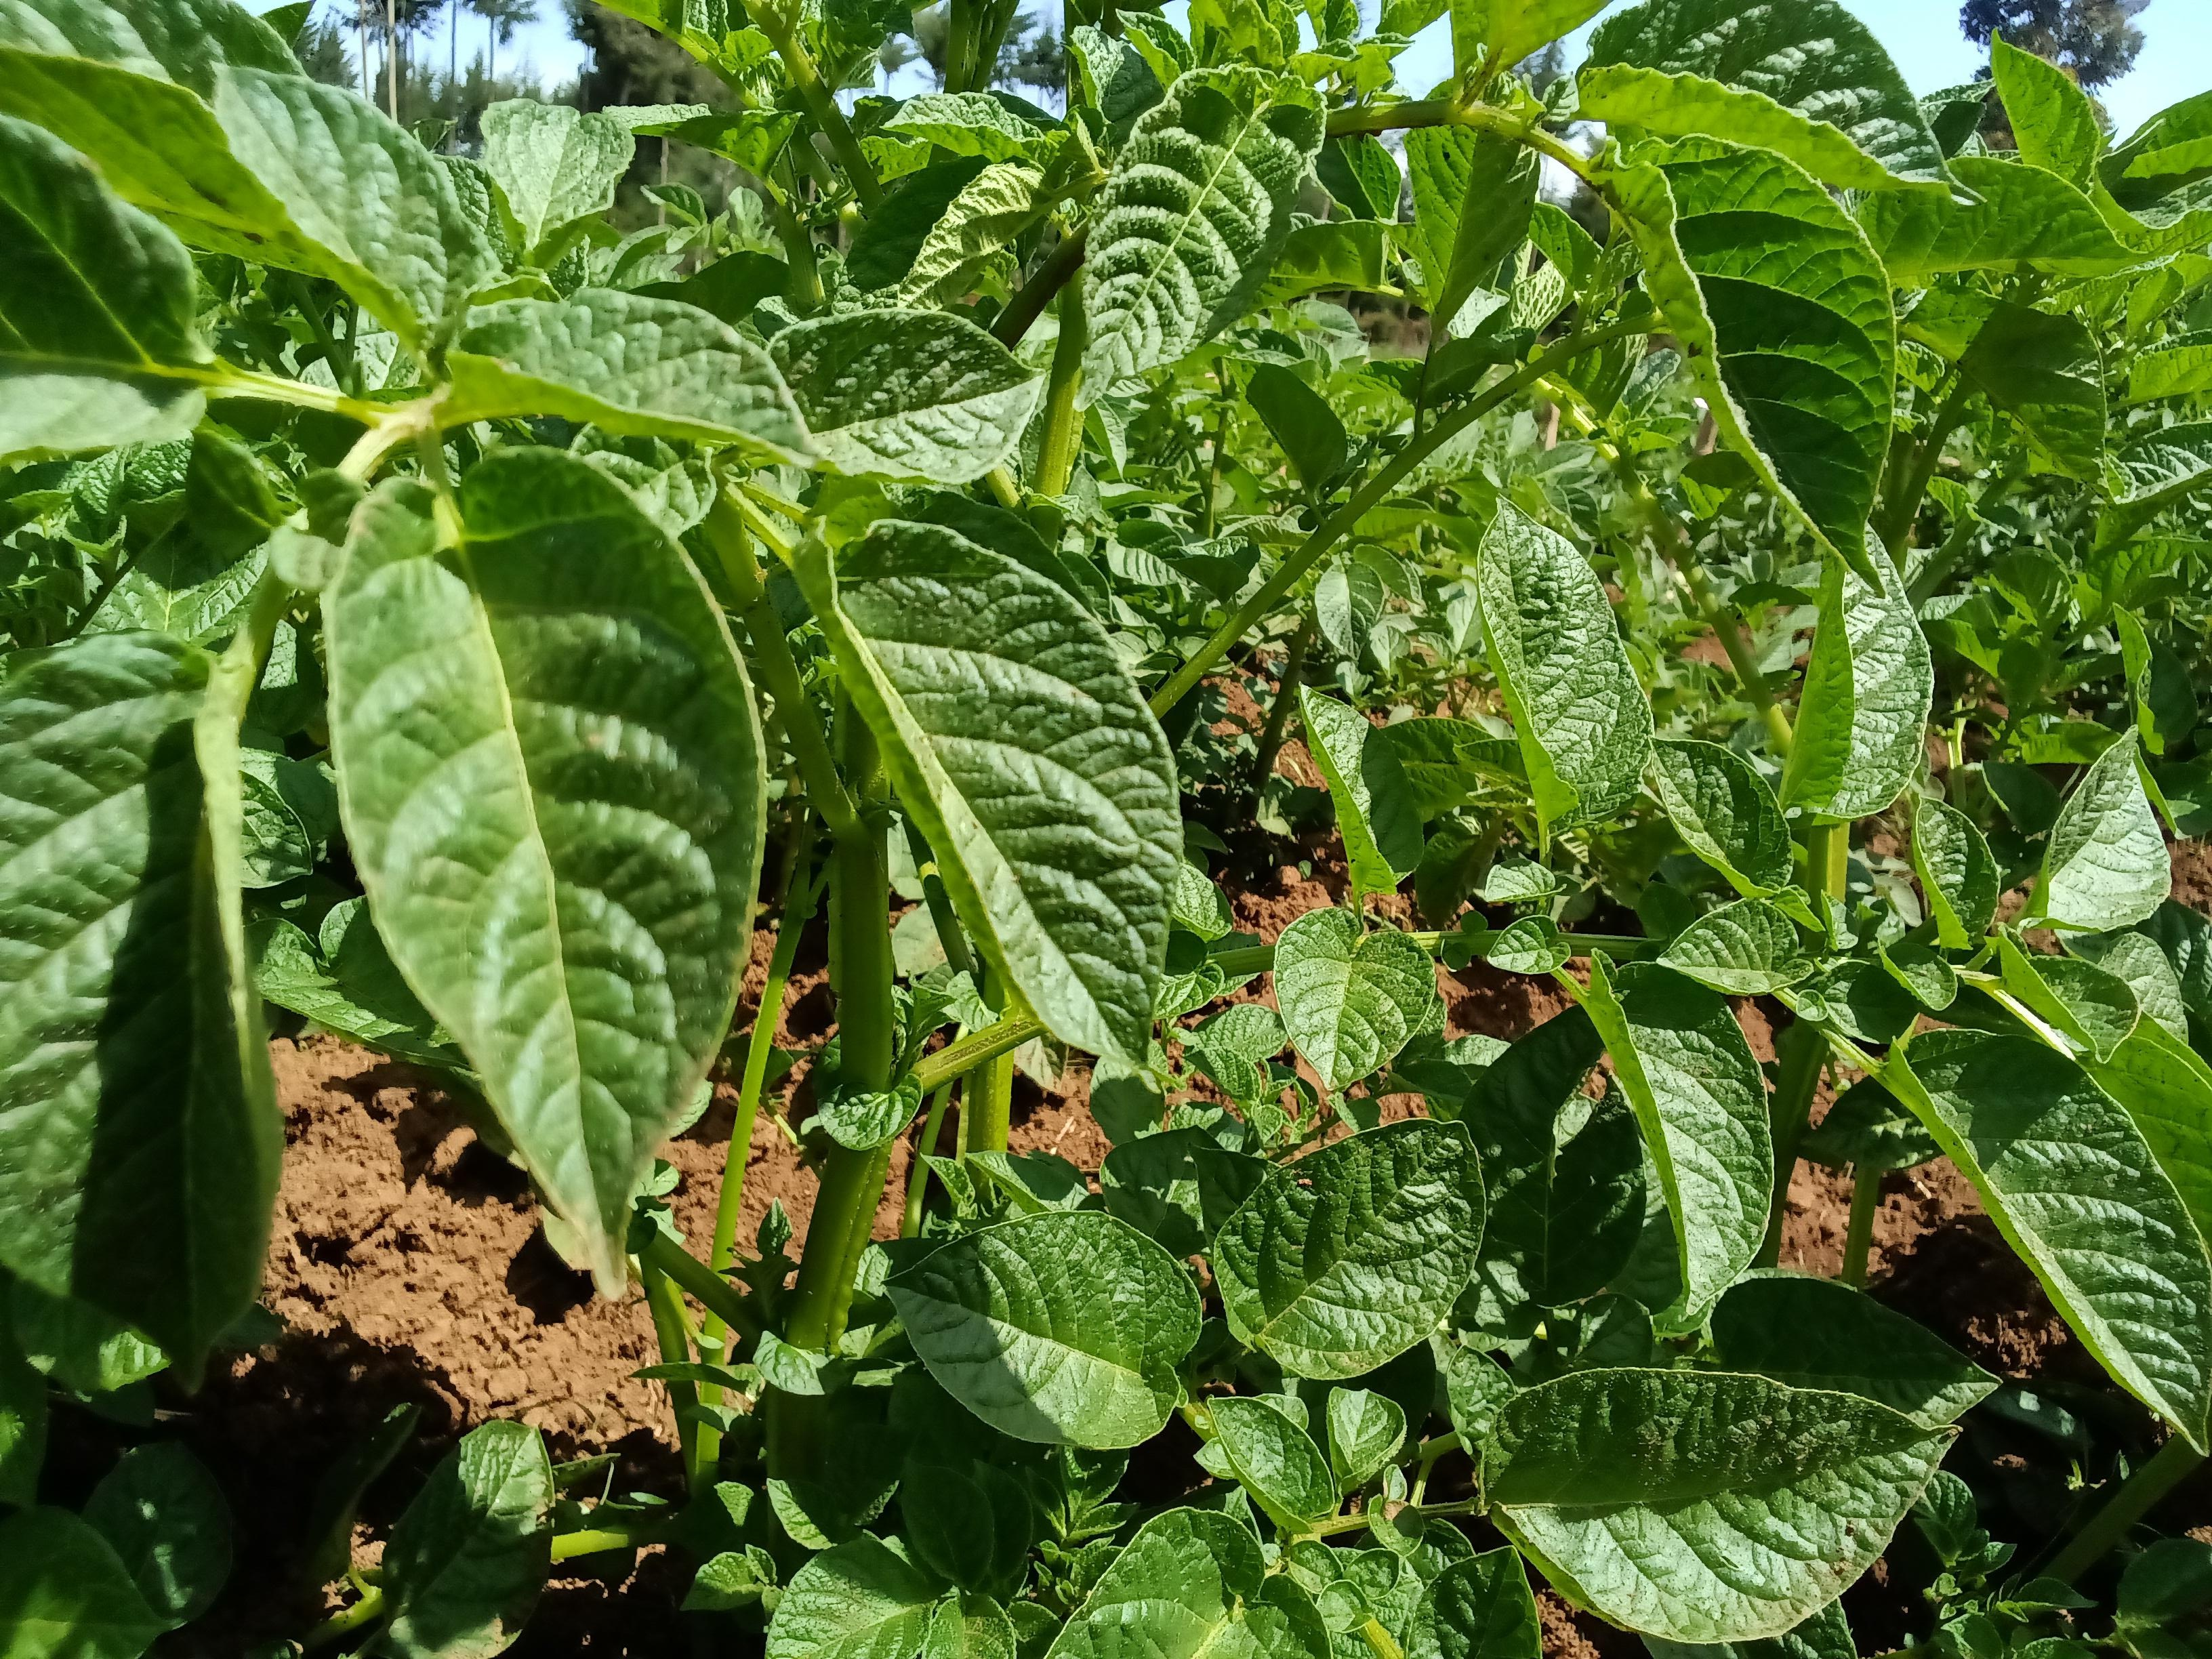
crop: potato
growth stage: vegetative
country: Kenya
